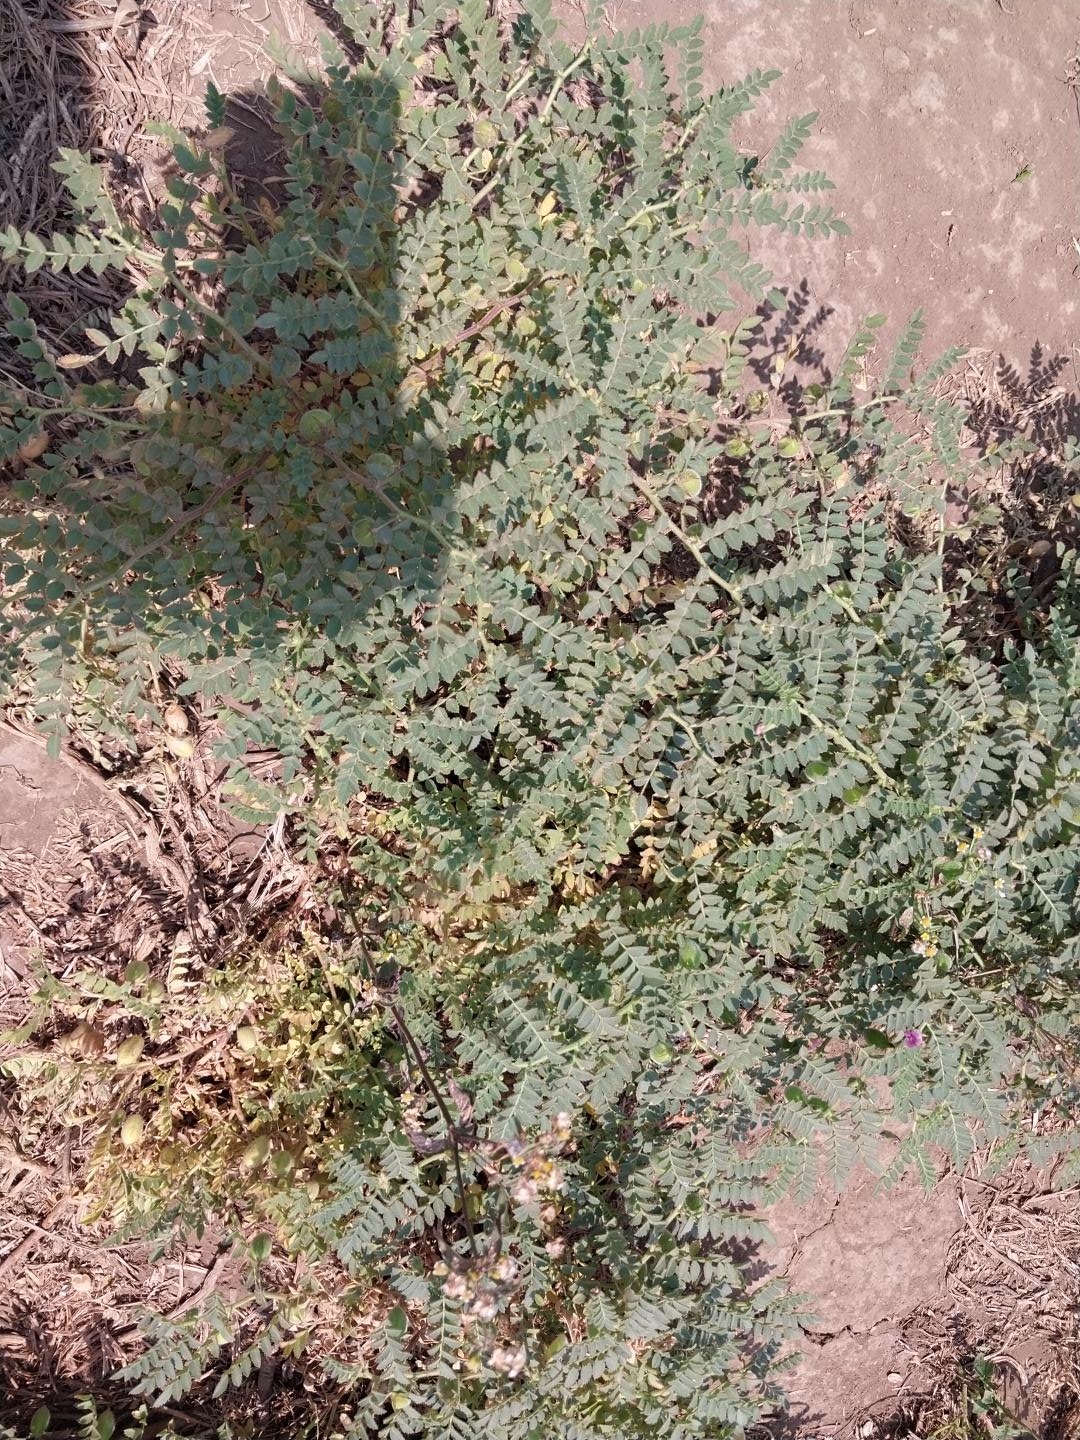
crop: chickpea
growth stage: development pod
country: Tanzania
